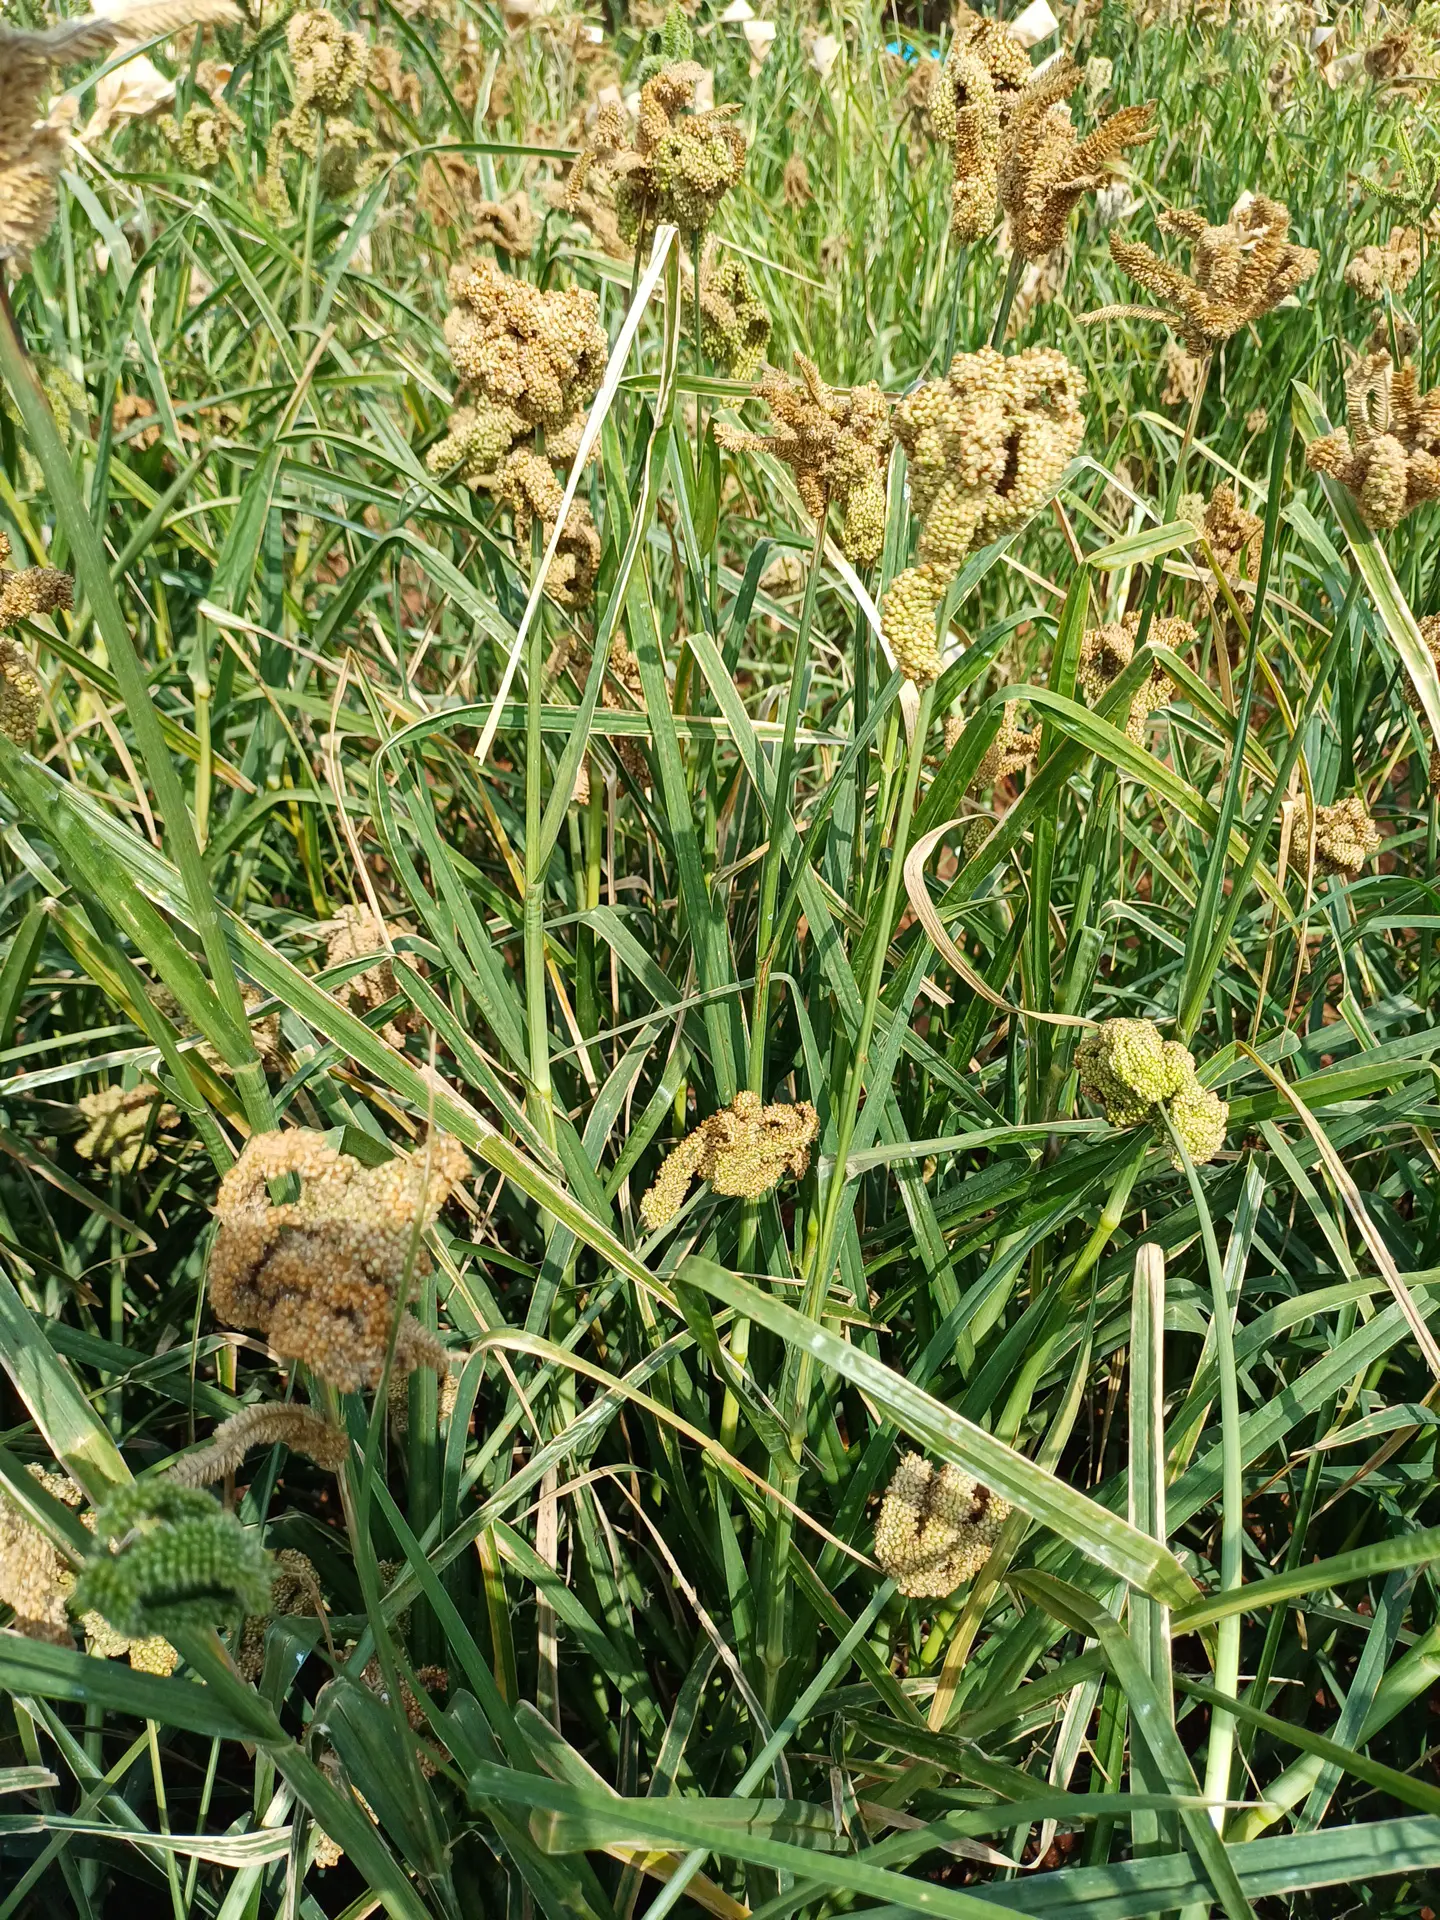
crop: finger millet
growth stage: filling grain
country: Kenya
